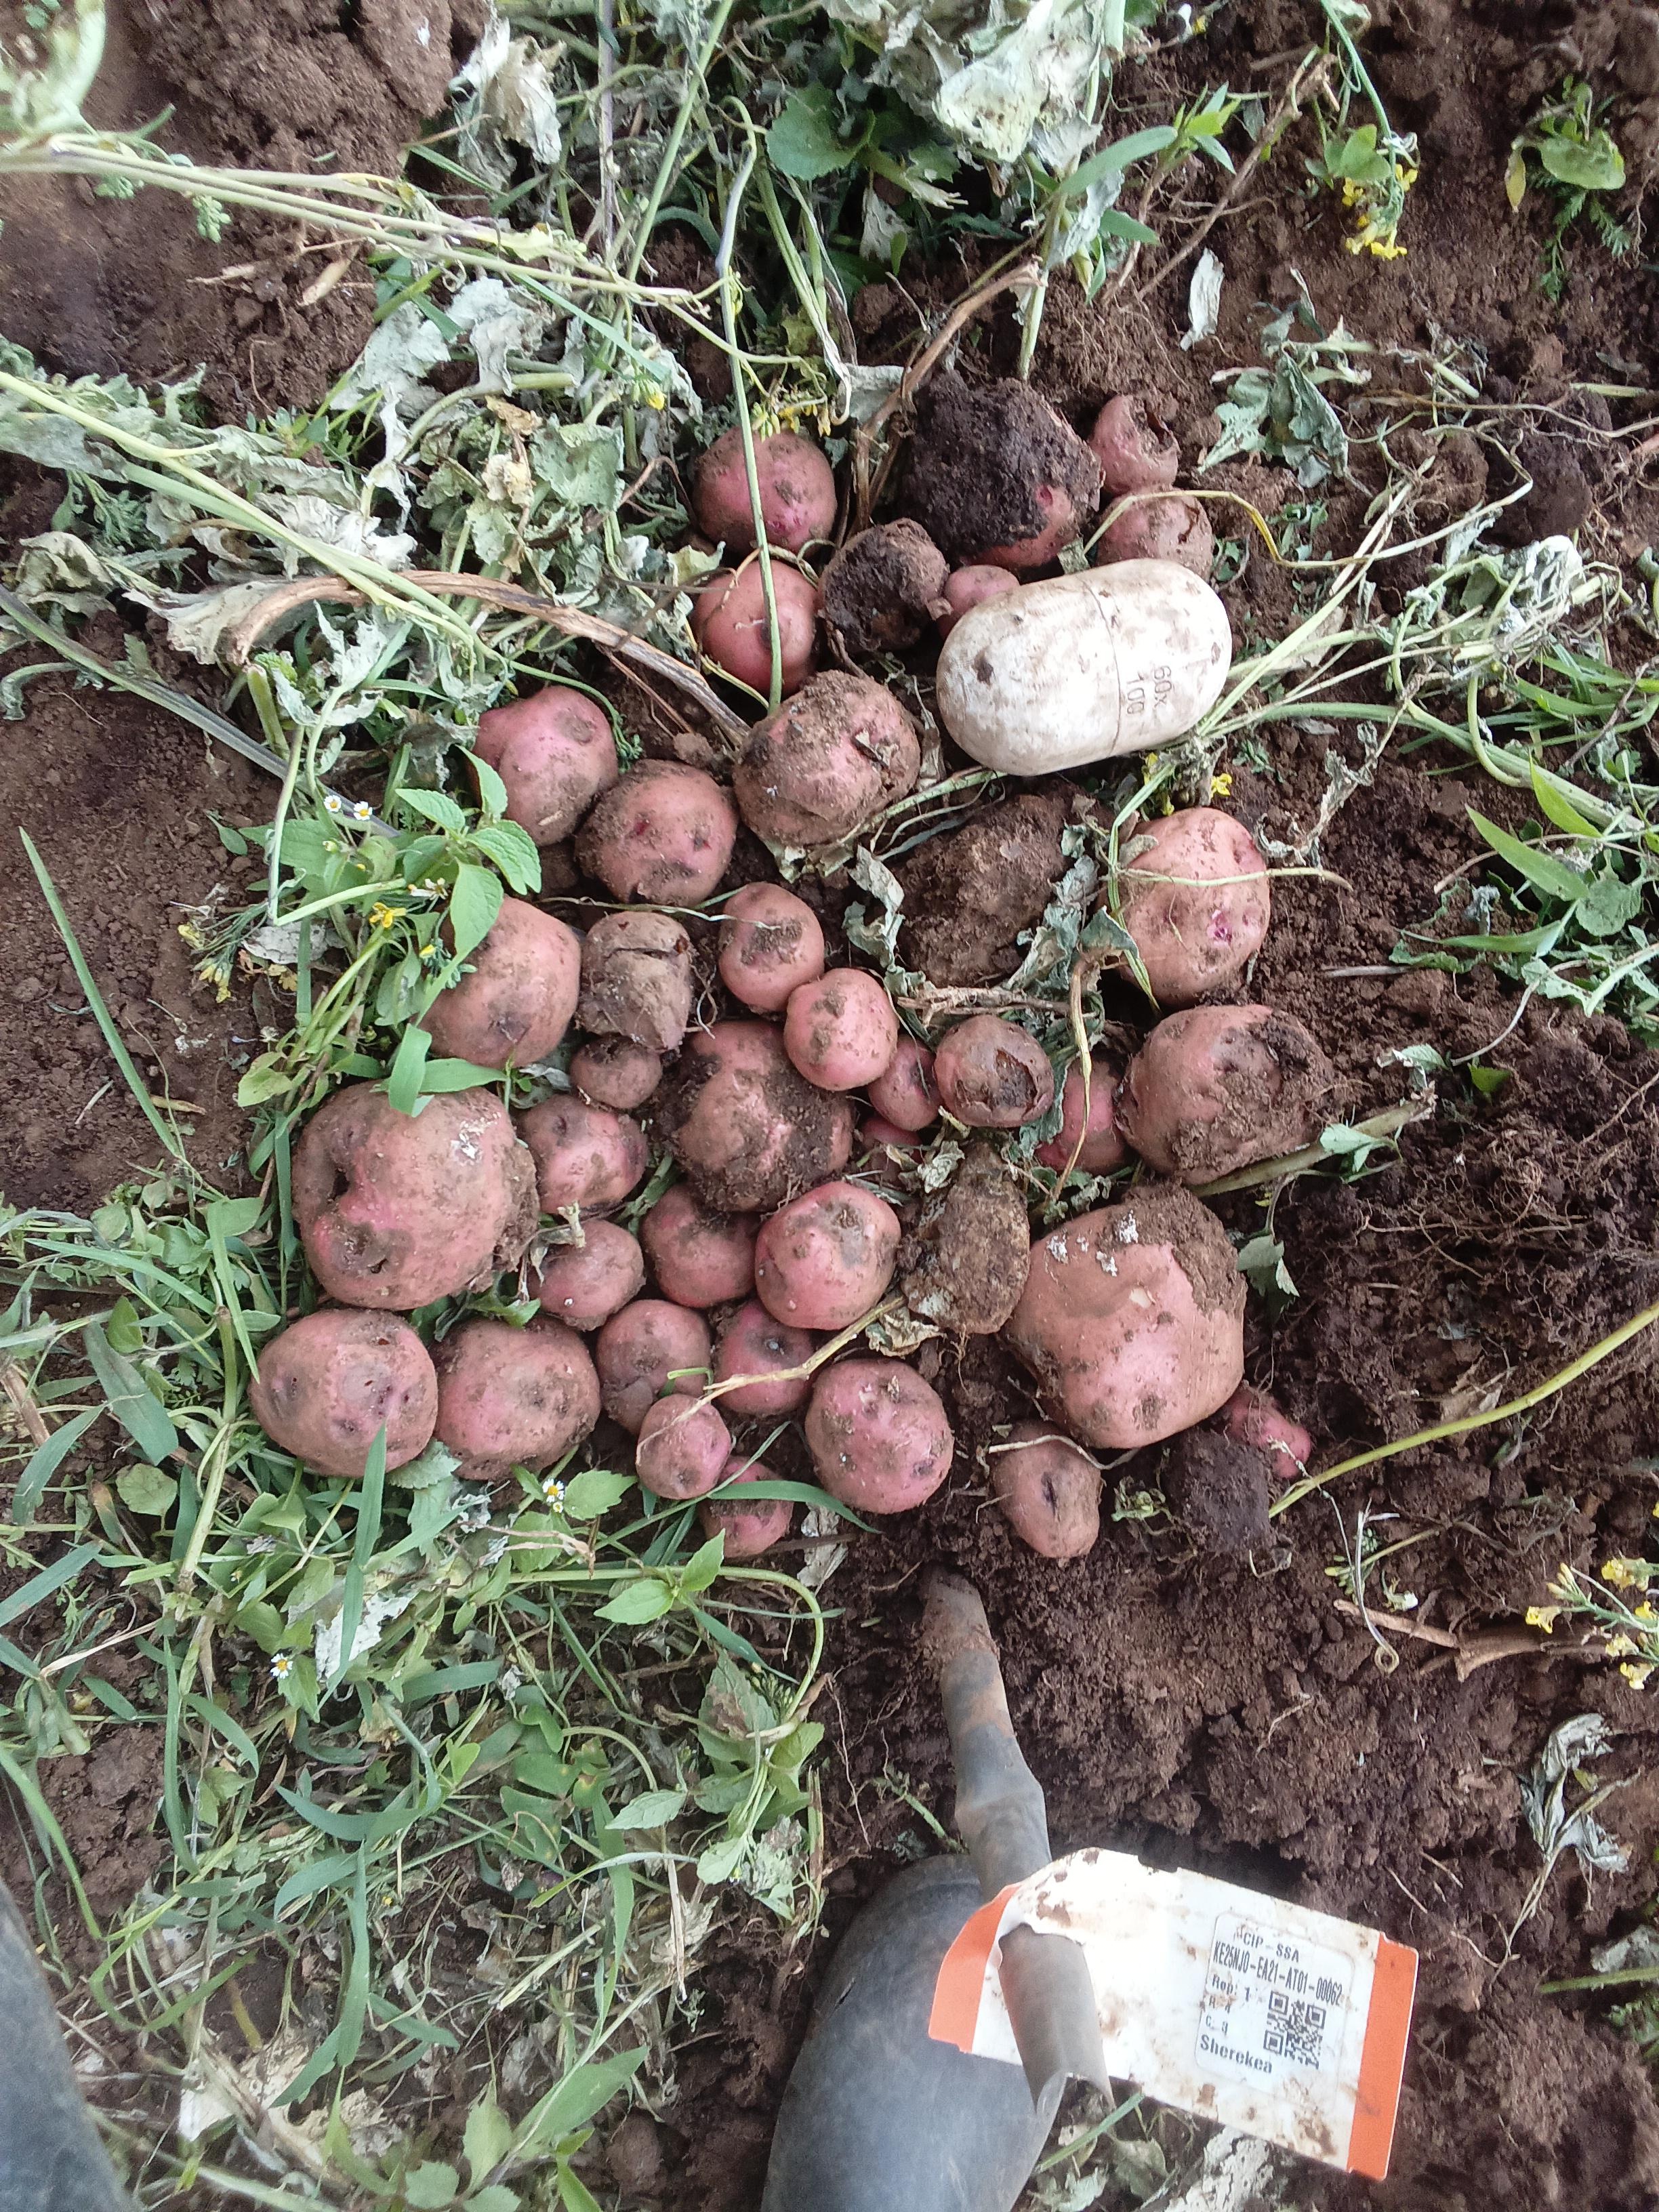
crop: potato
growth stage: harvest
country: Kenya
